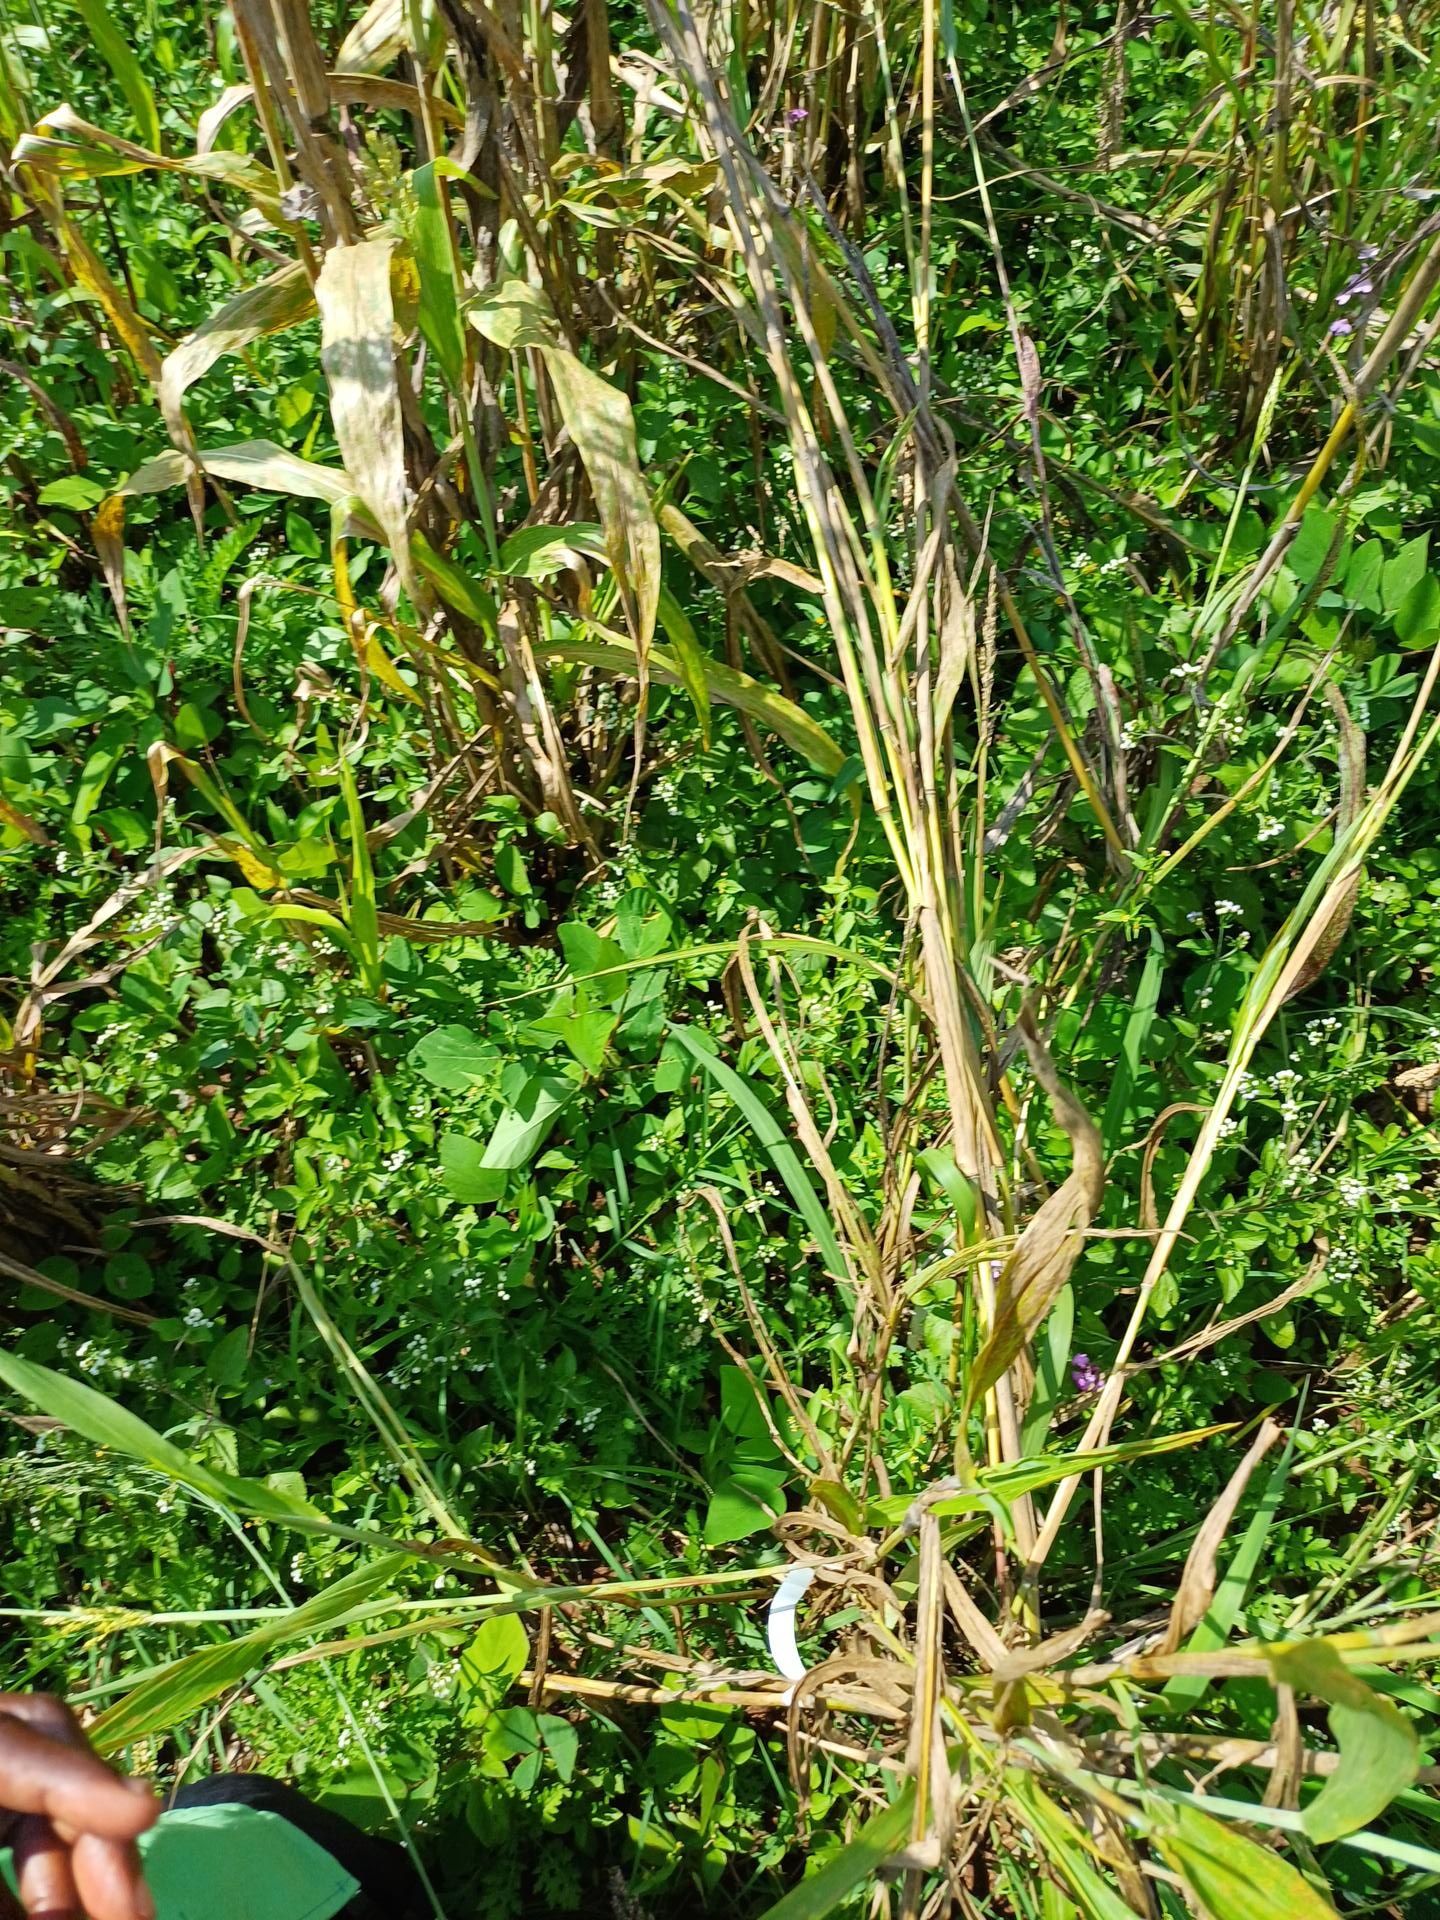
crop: sorghum
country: Kenya
